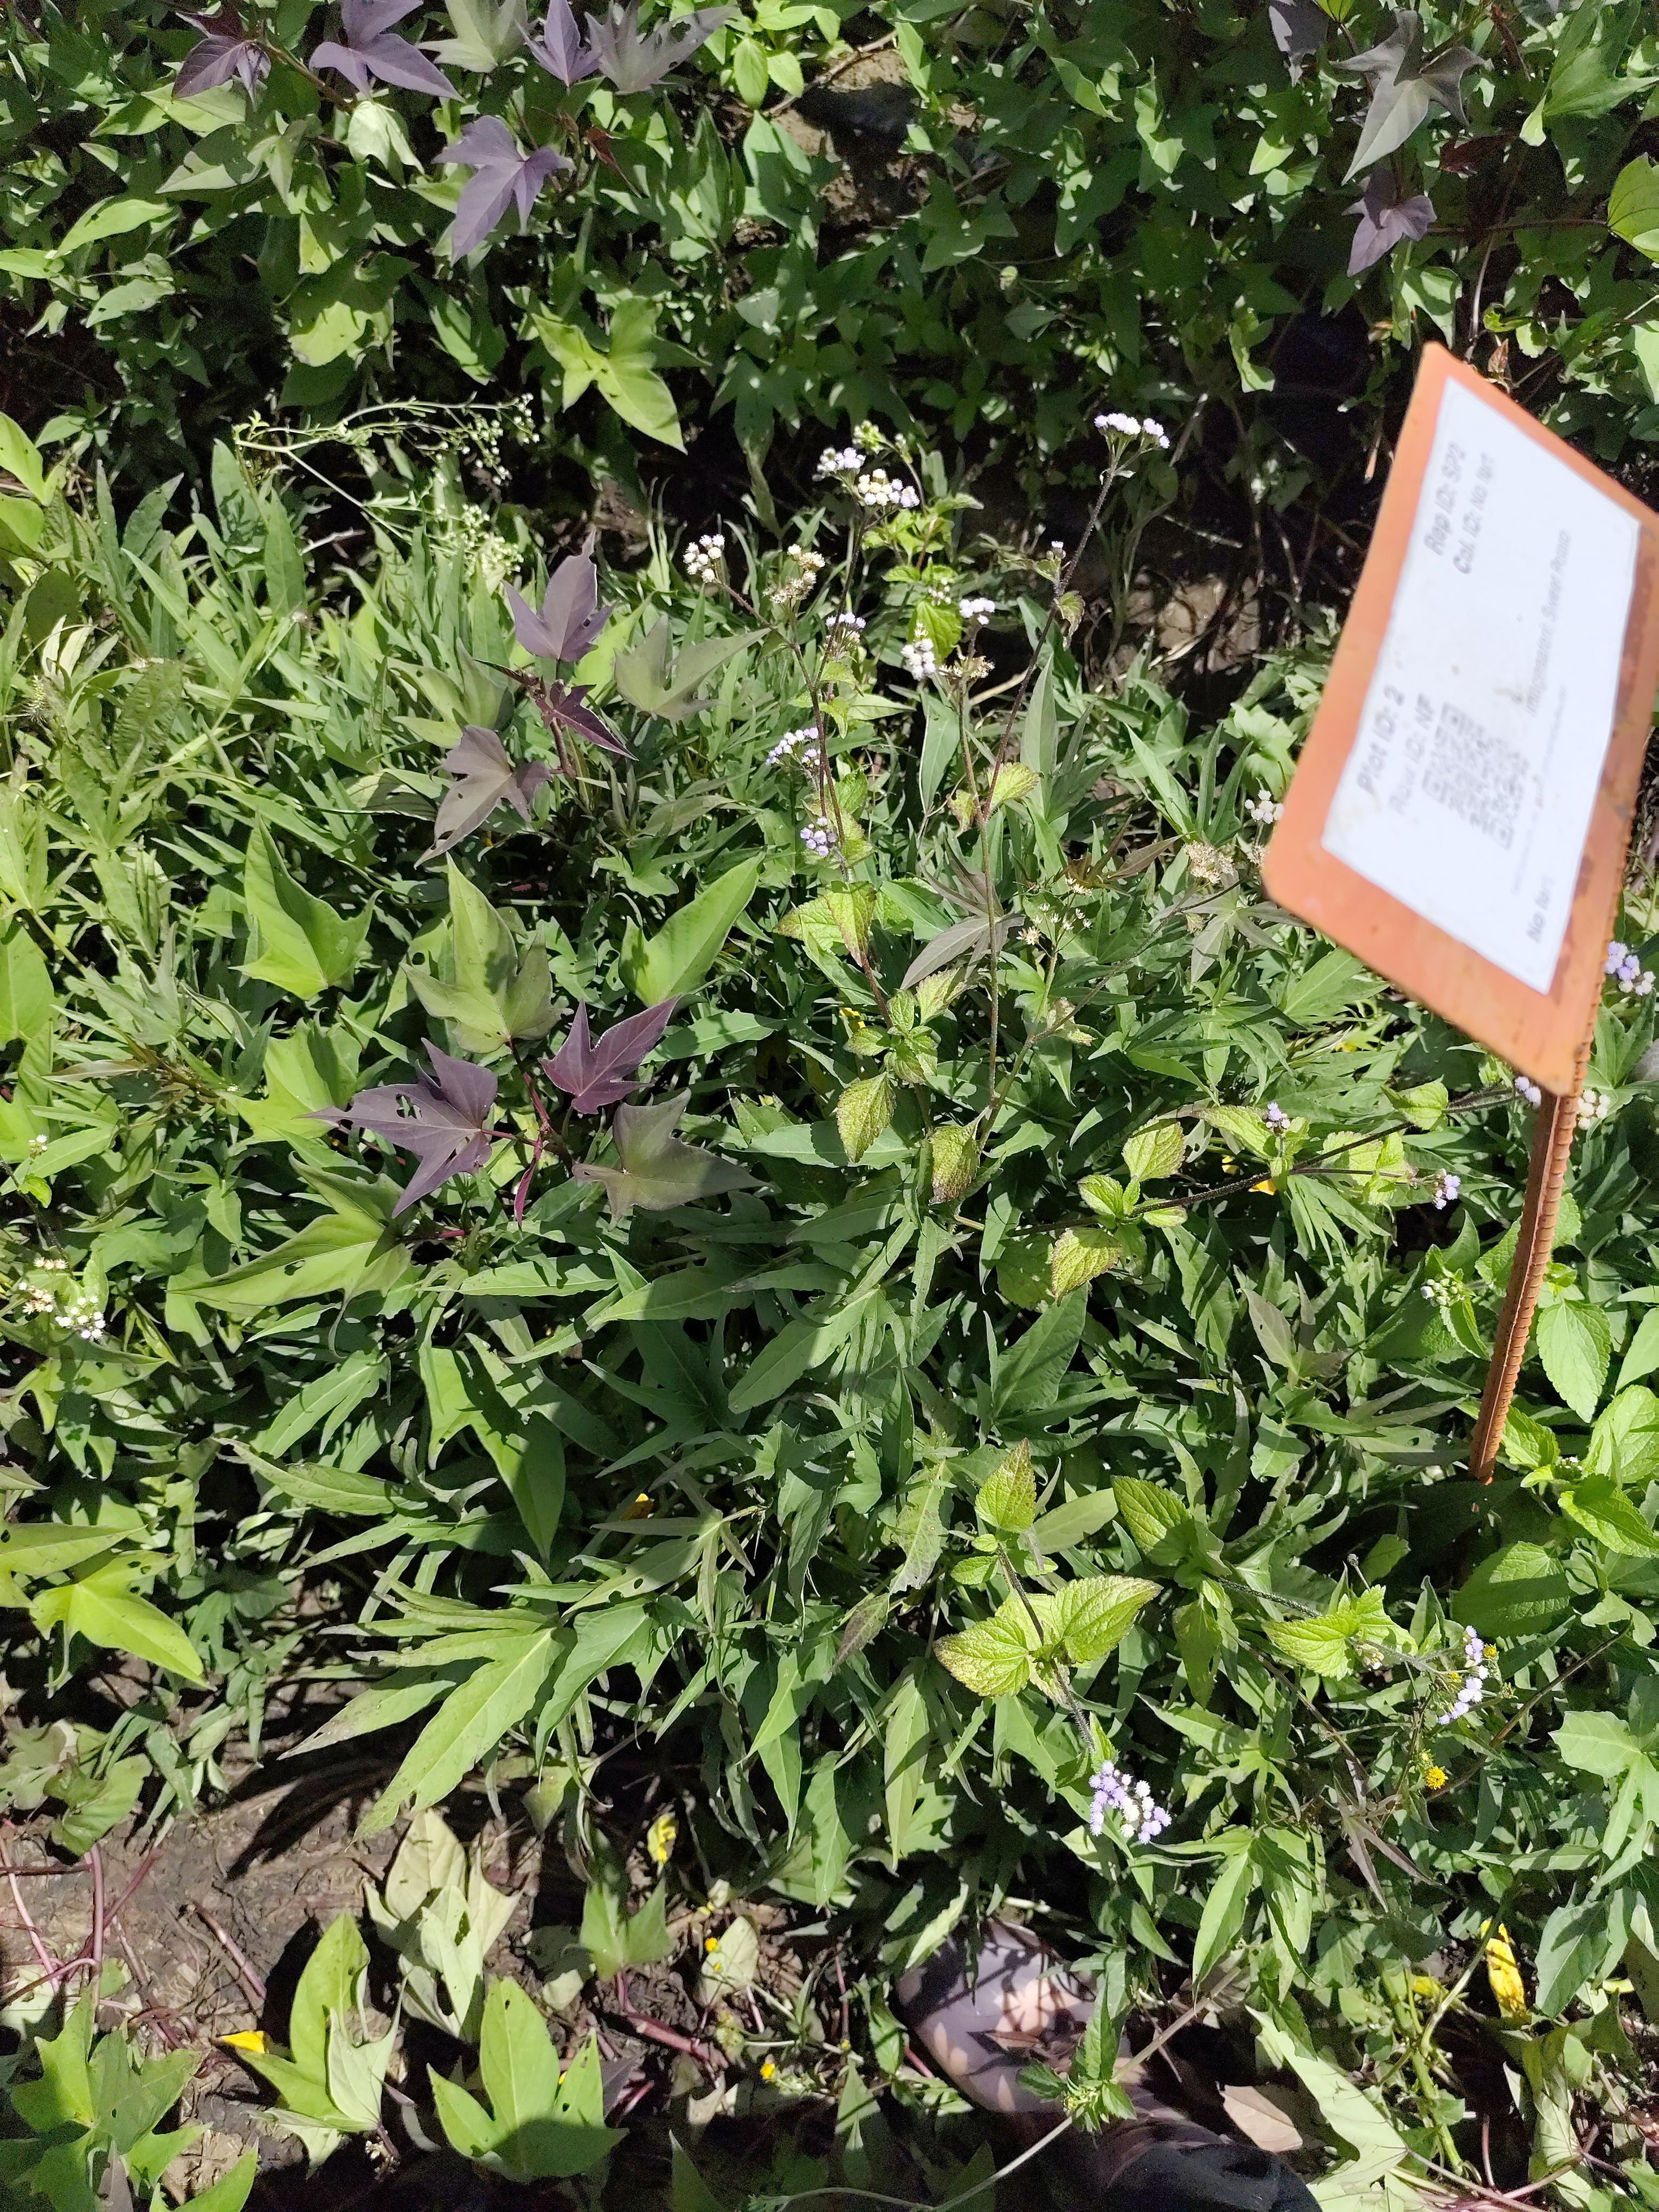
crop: pearl millet
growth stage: filling grain
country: Tanzania
